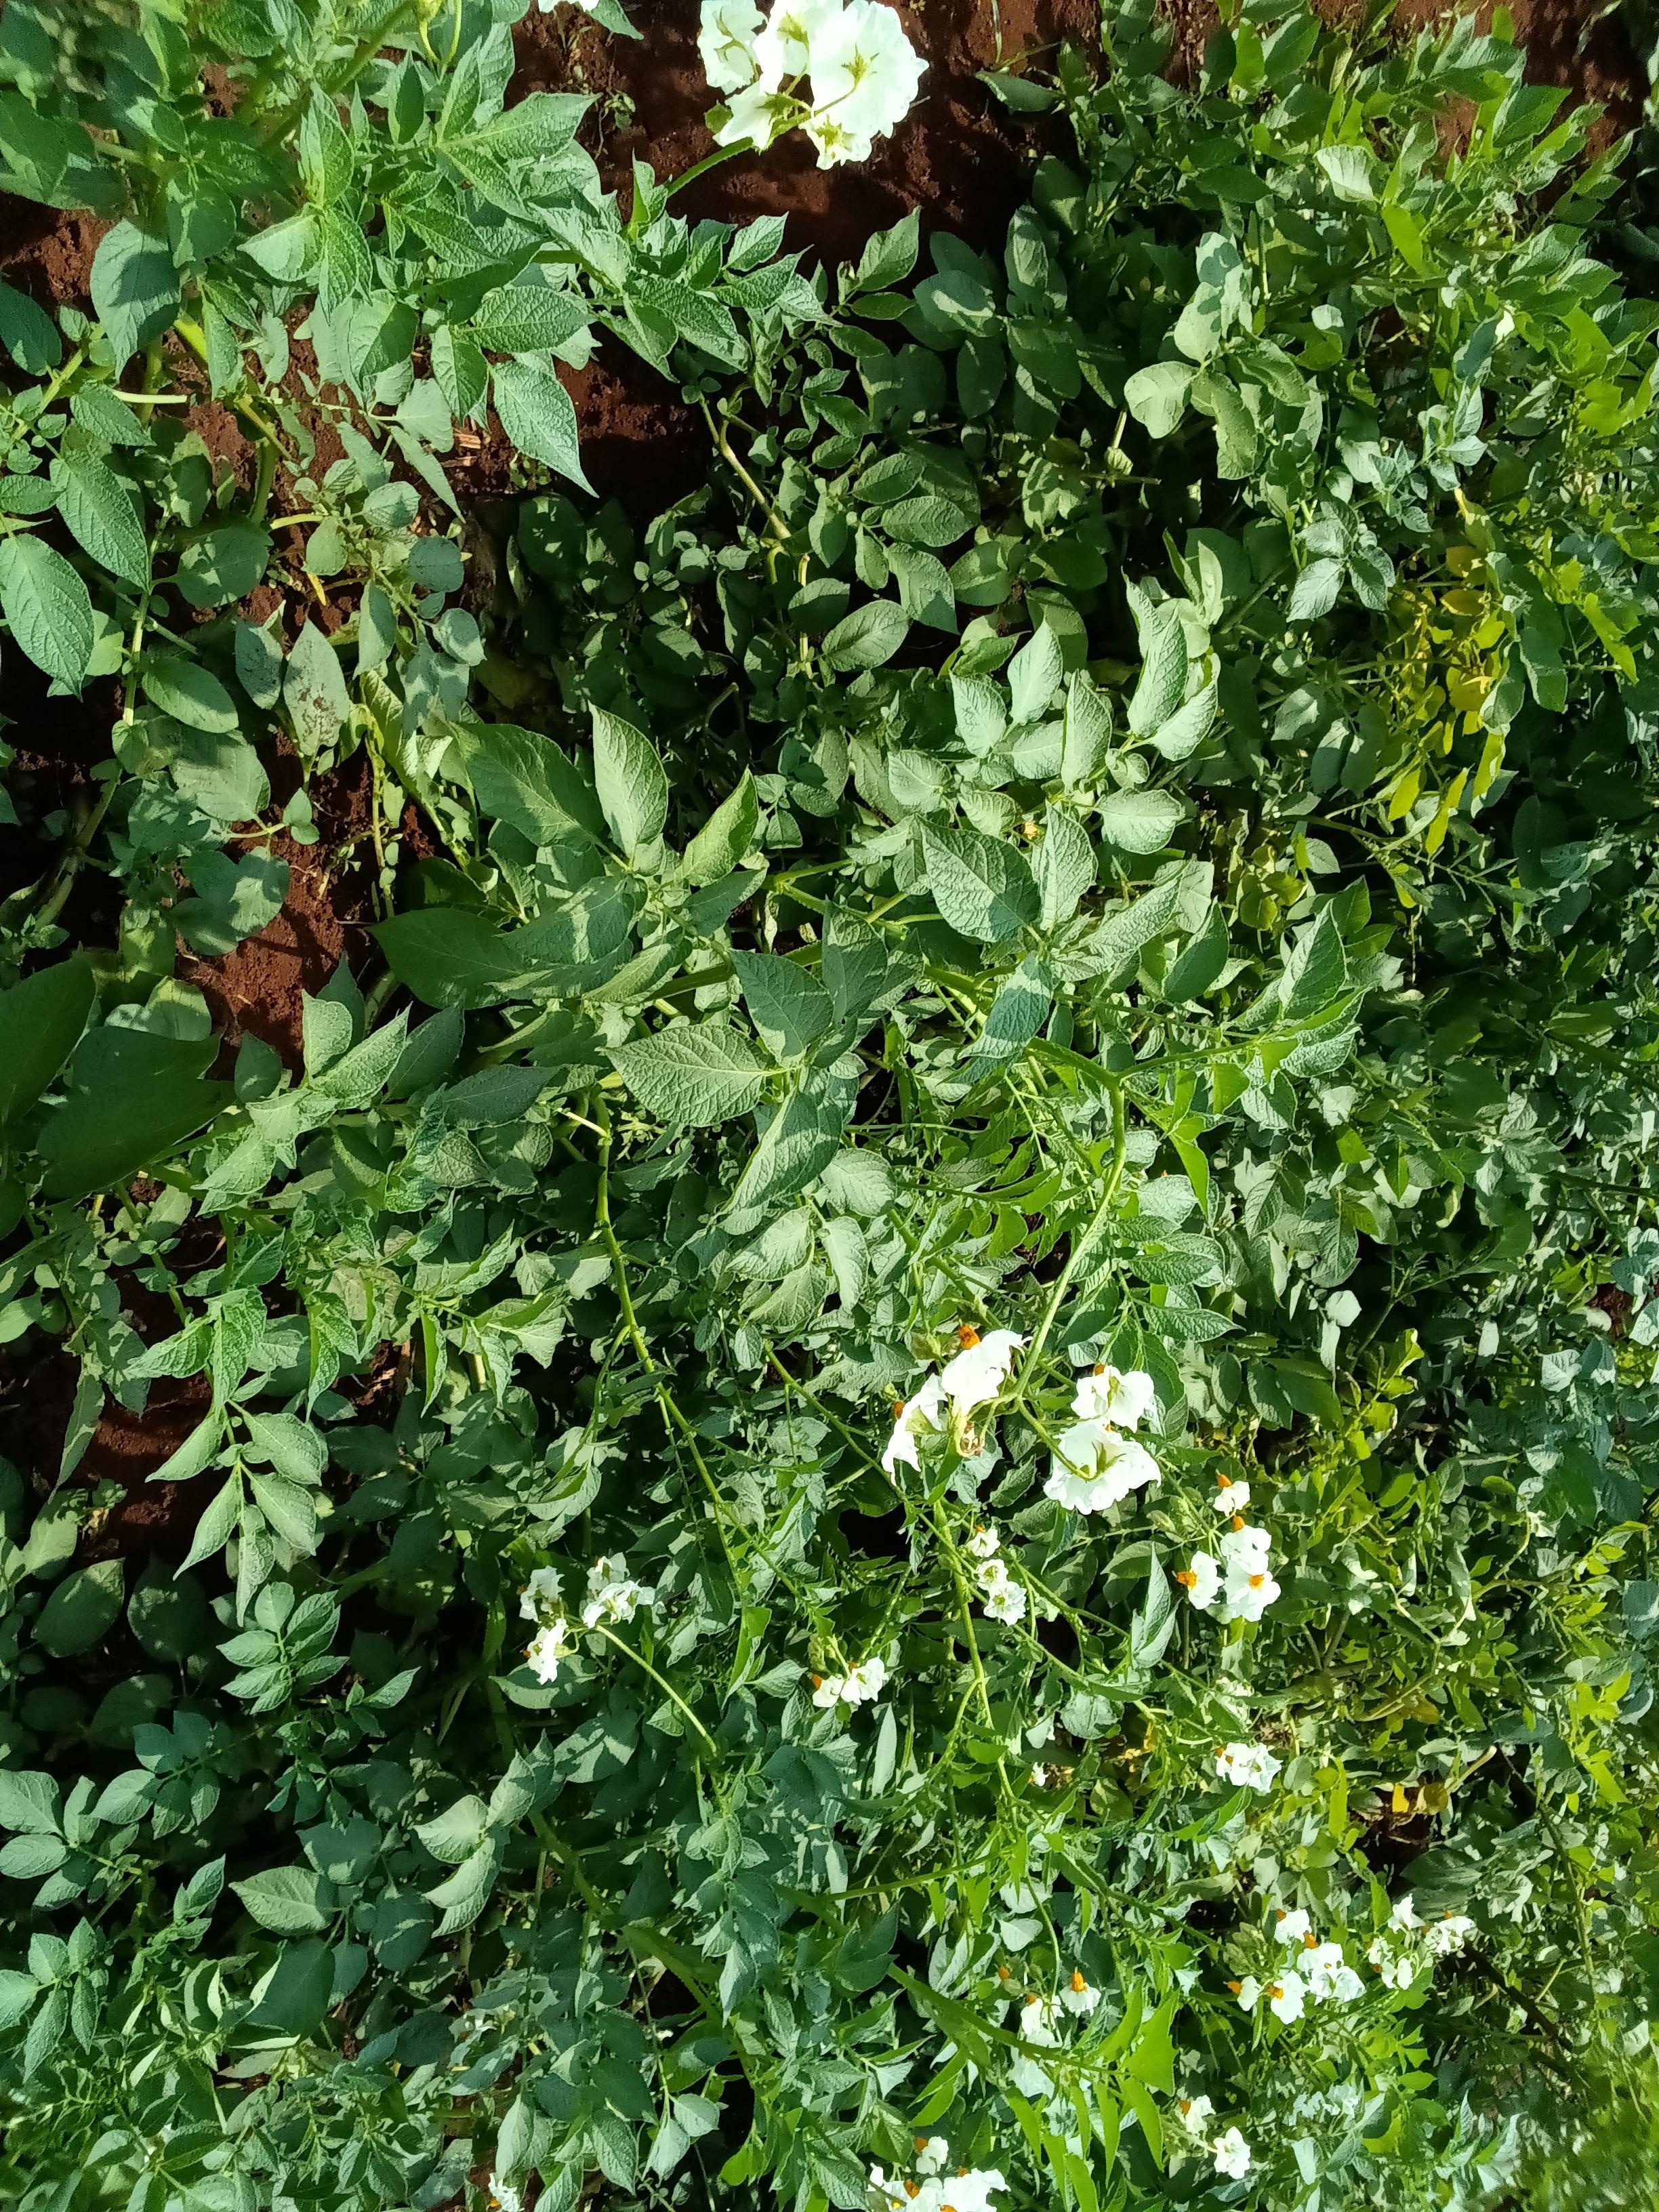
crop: potato
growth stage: maturity
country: Kenya
